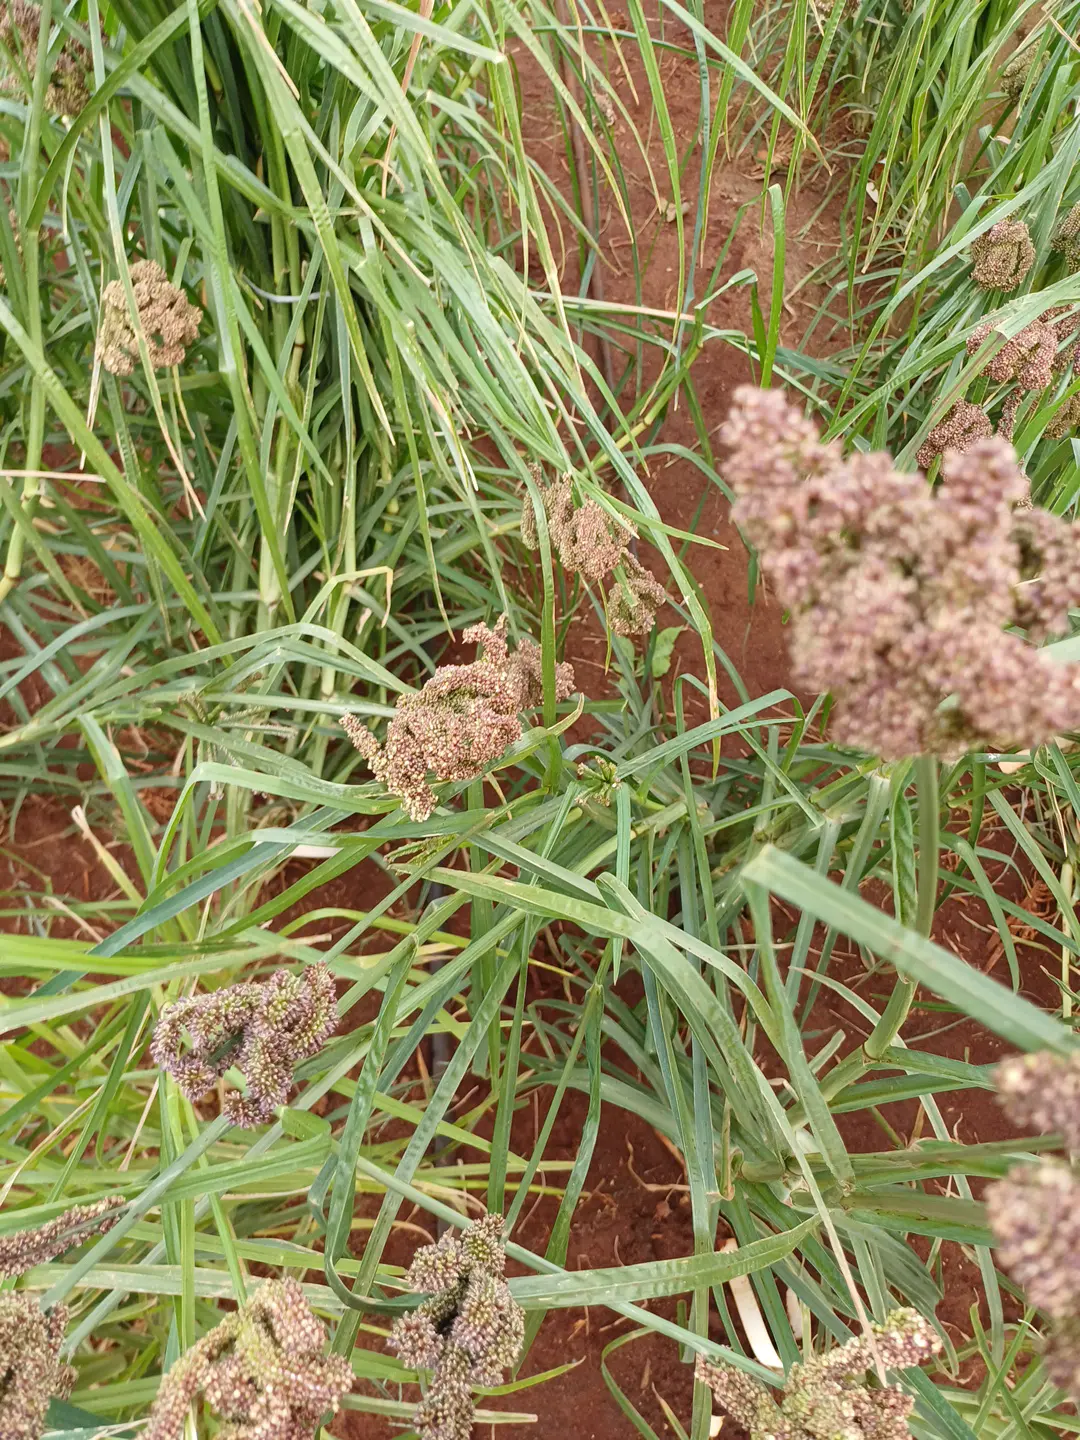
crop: finger millet
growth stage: filling grain
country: Kenya
